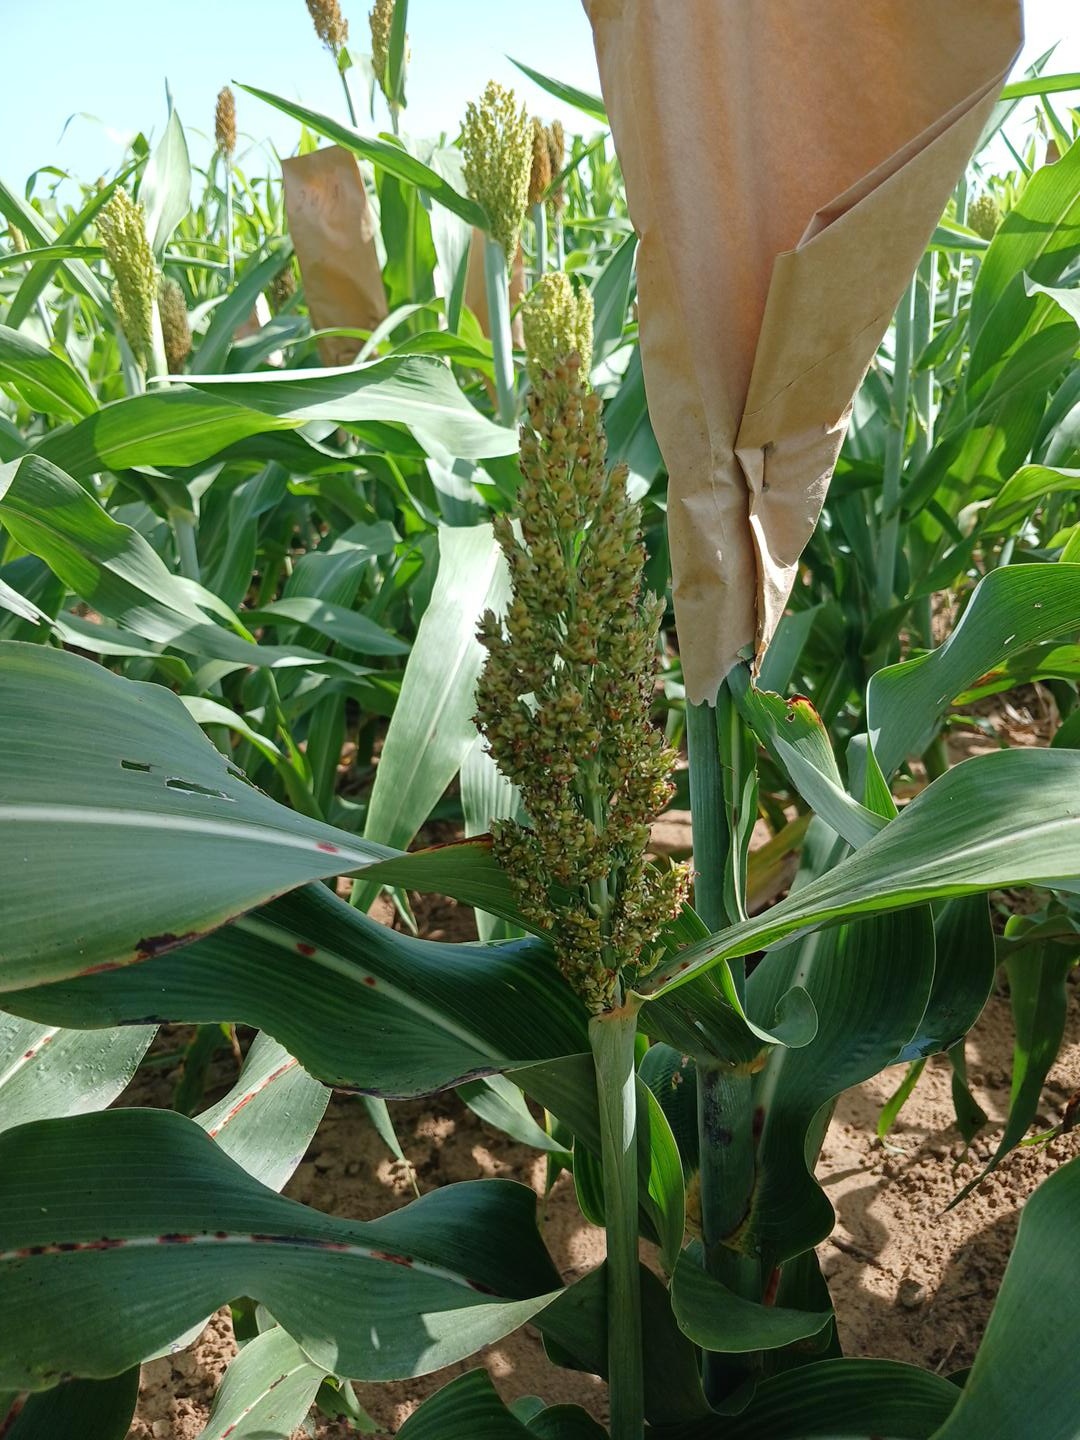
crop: sorghum
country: Senegal
